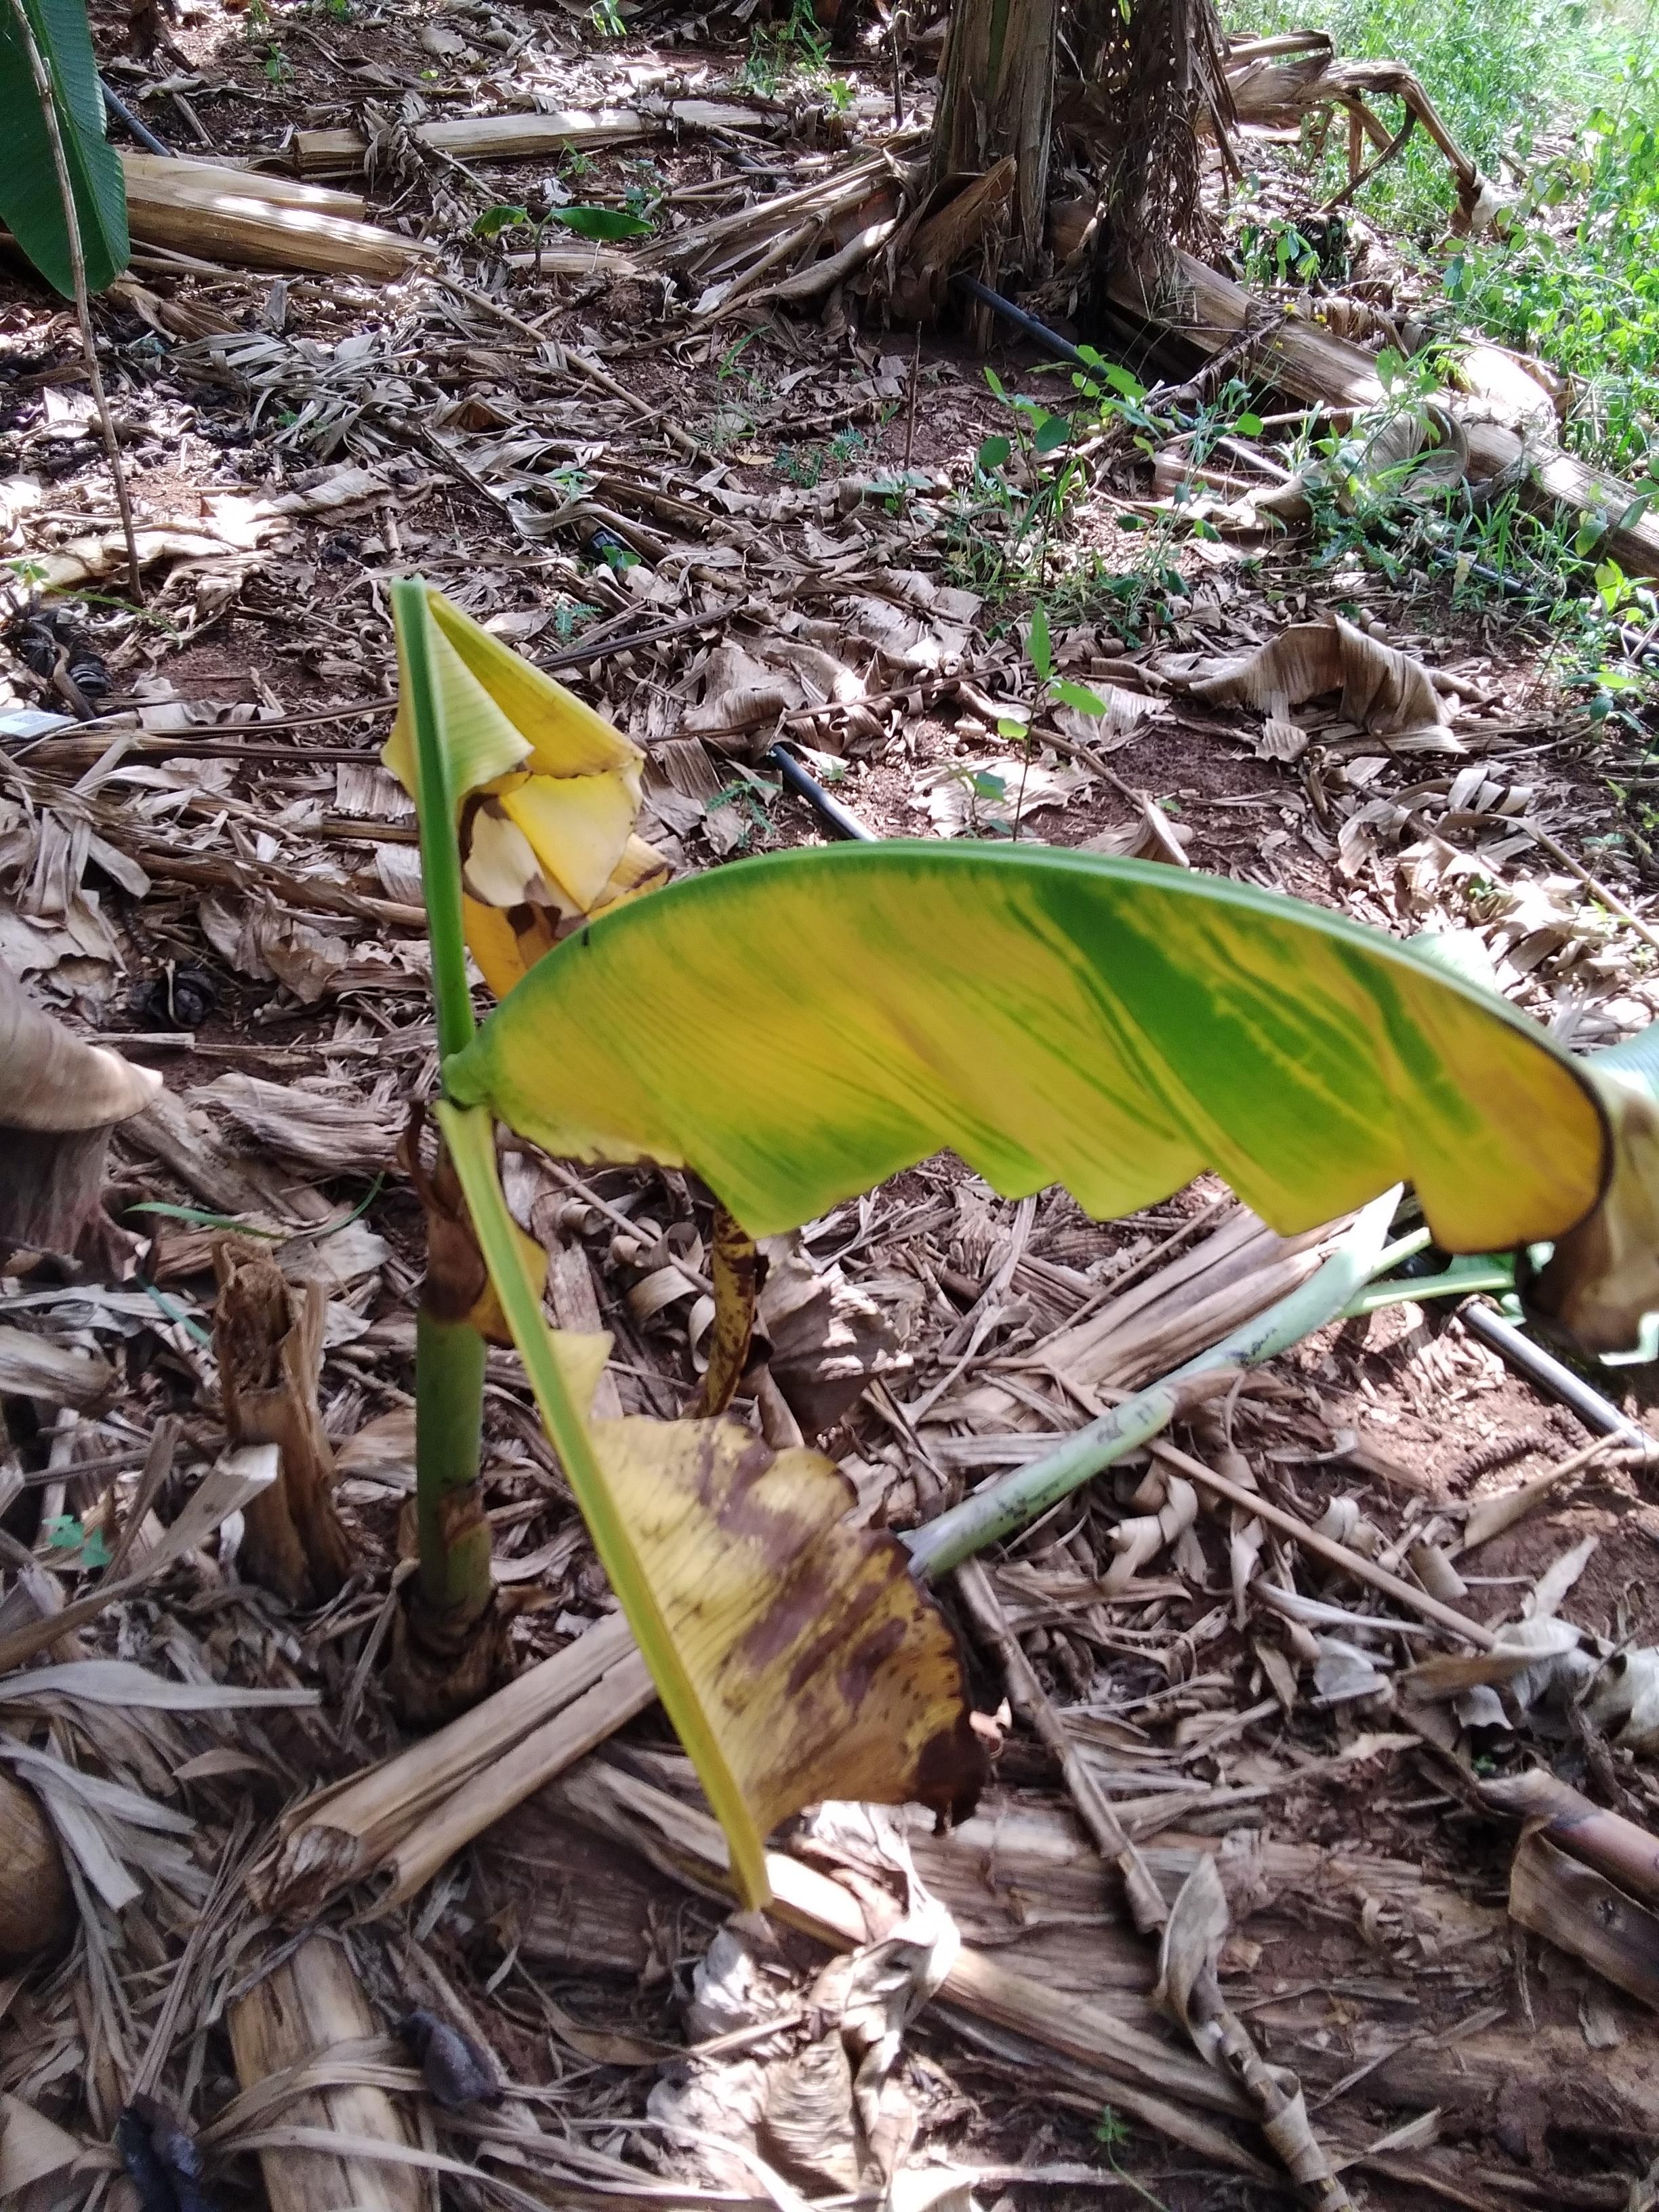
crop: banana
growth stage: vegetative
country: Uganda
